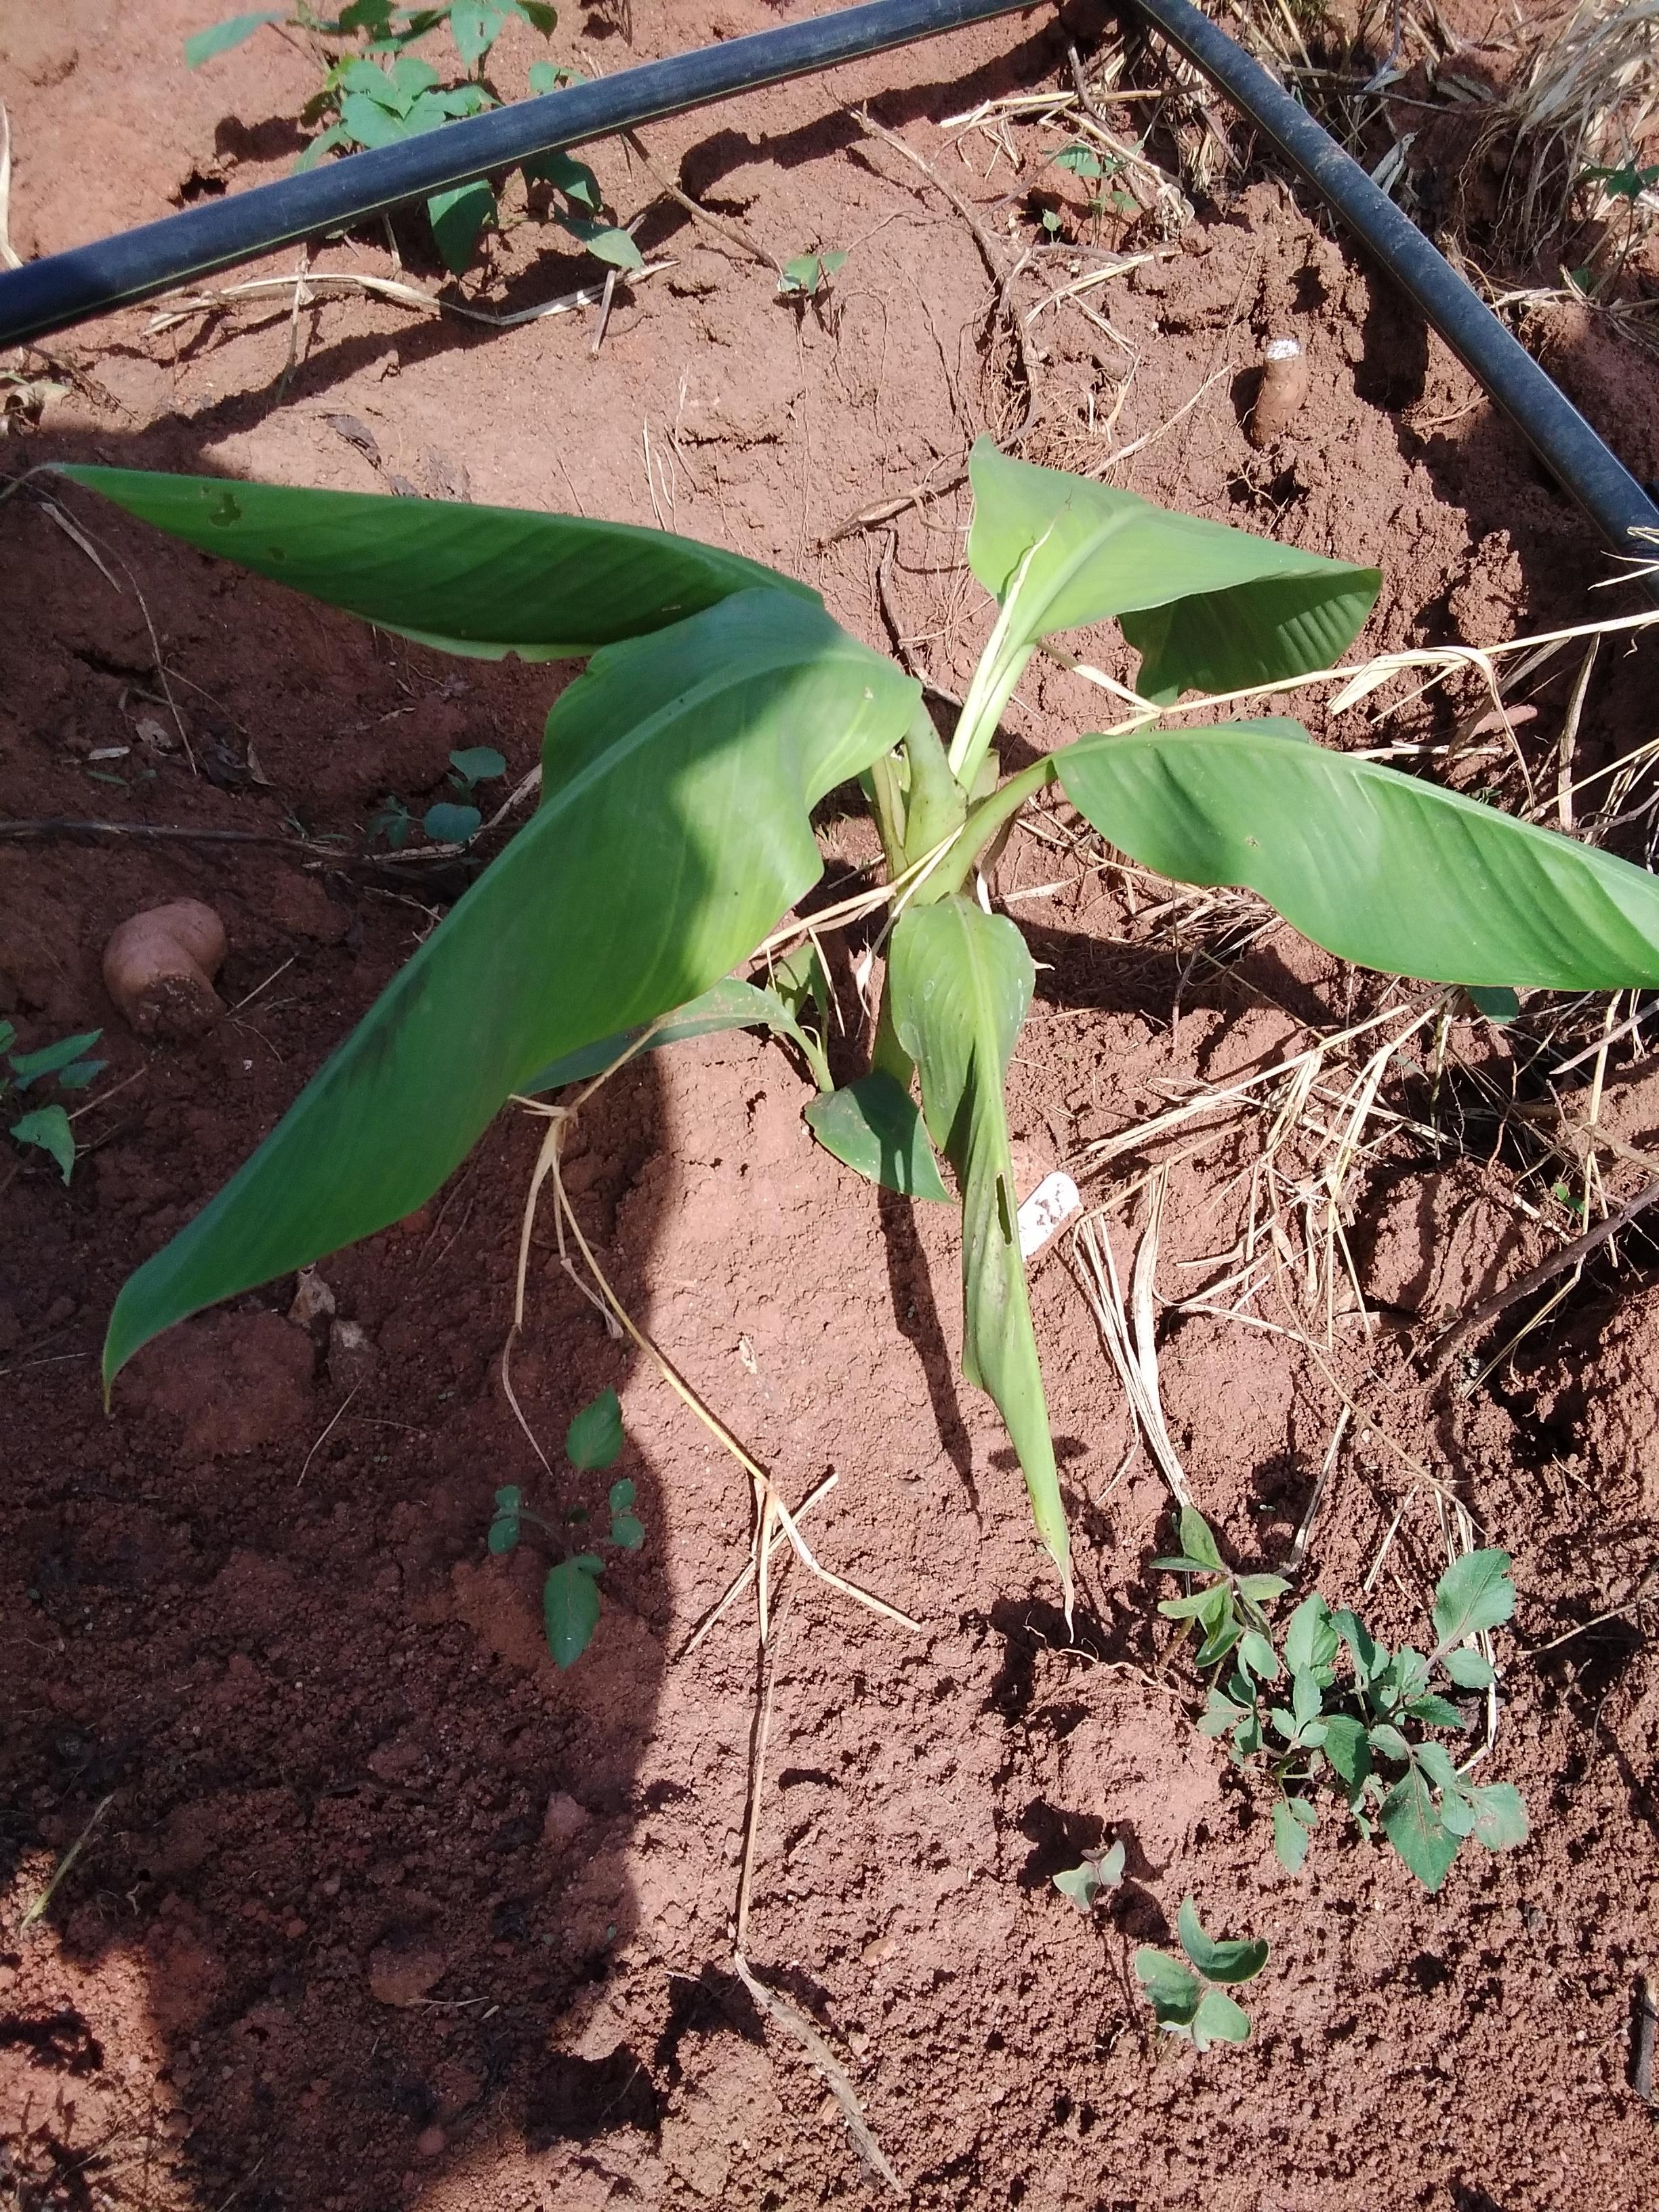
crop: banana
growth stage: vegetative
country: Tanzania
